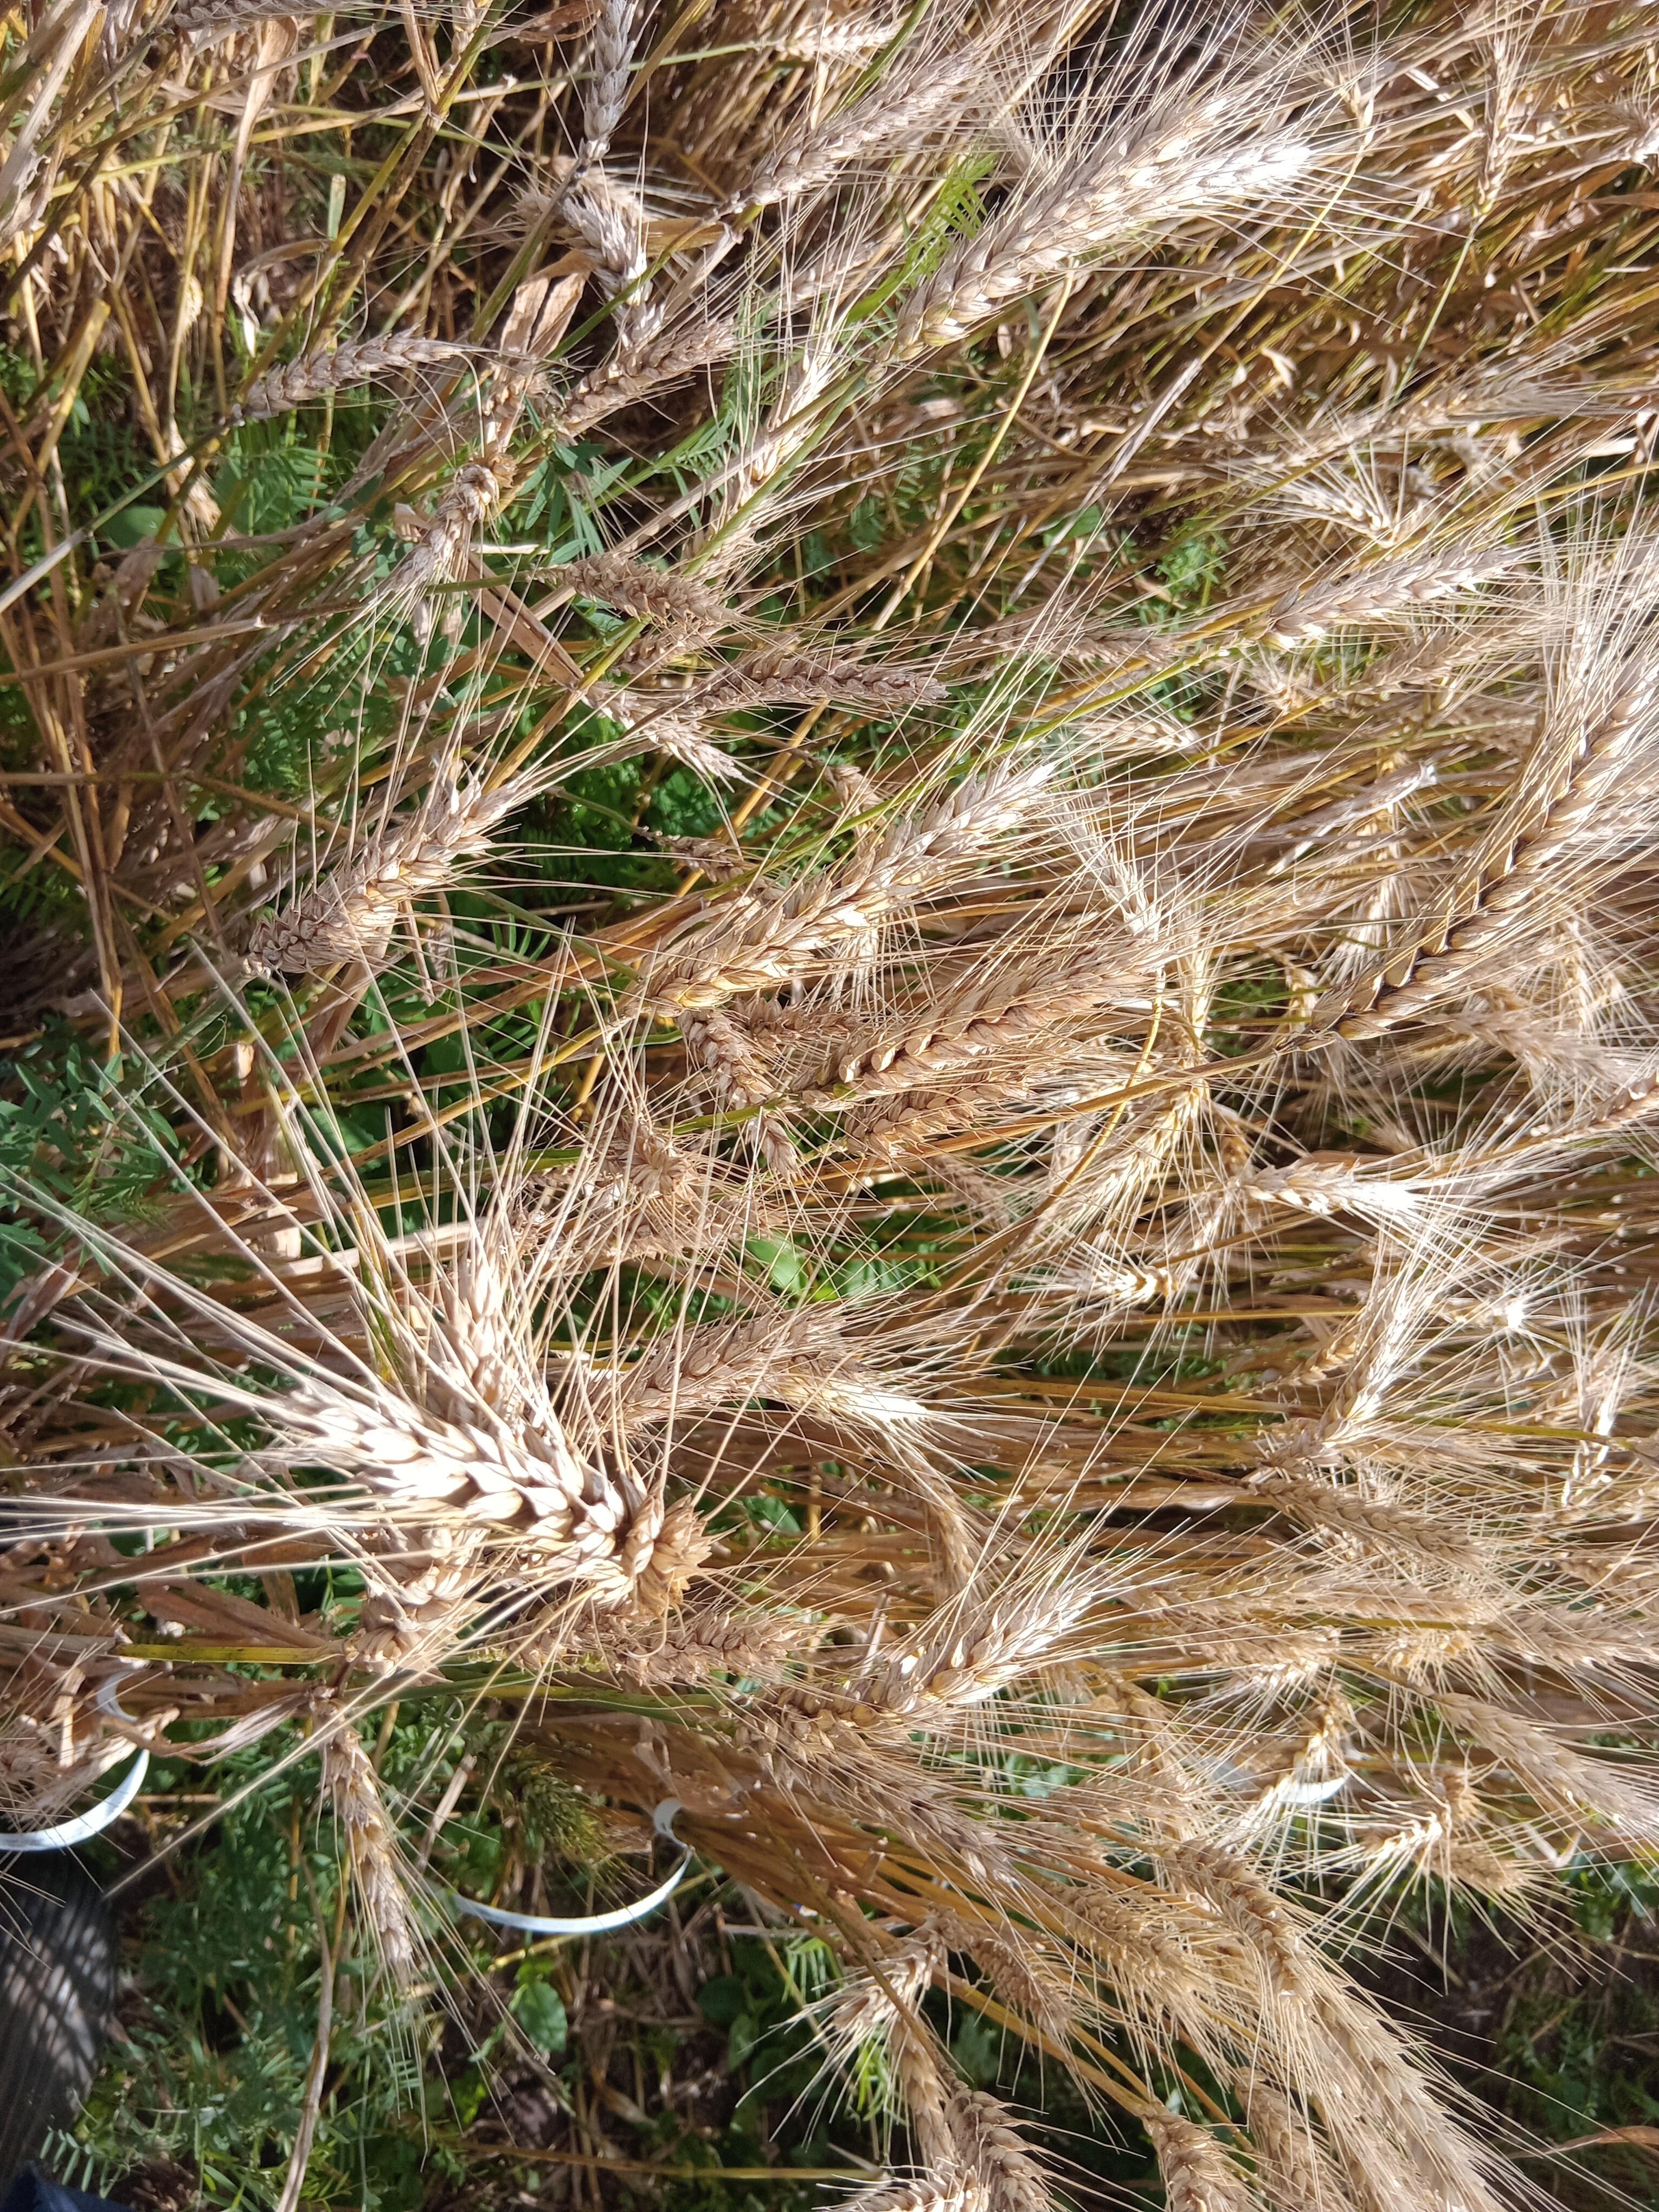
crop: wheat
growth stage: maturity
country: Kenya
